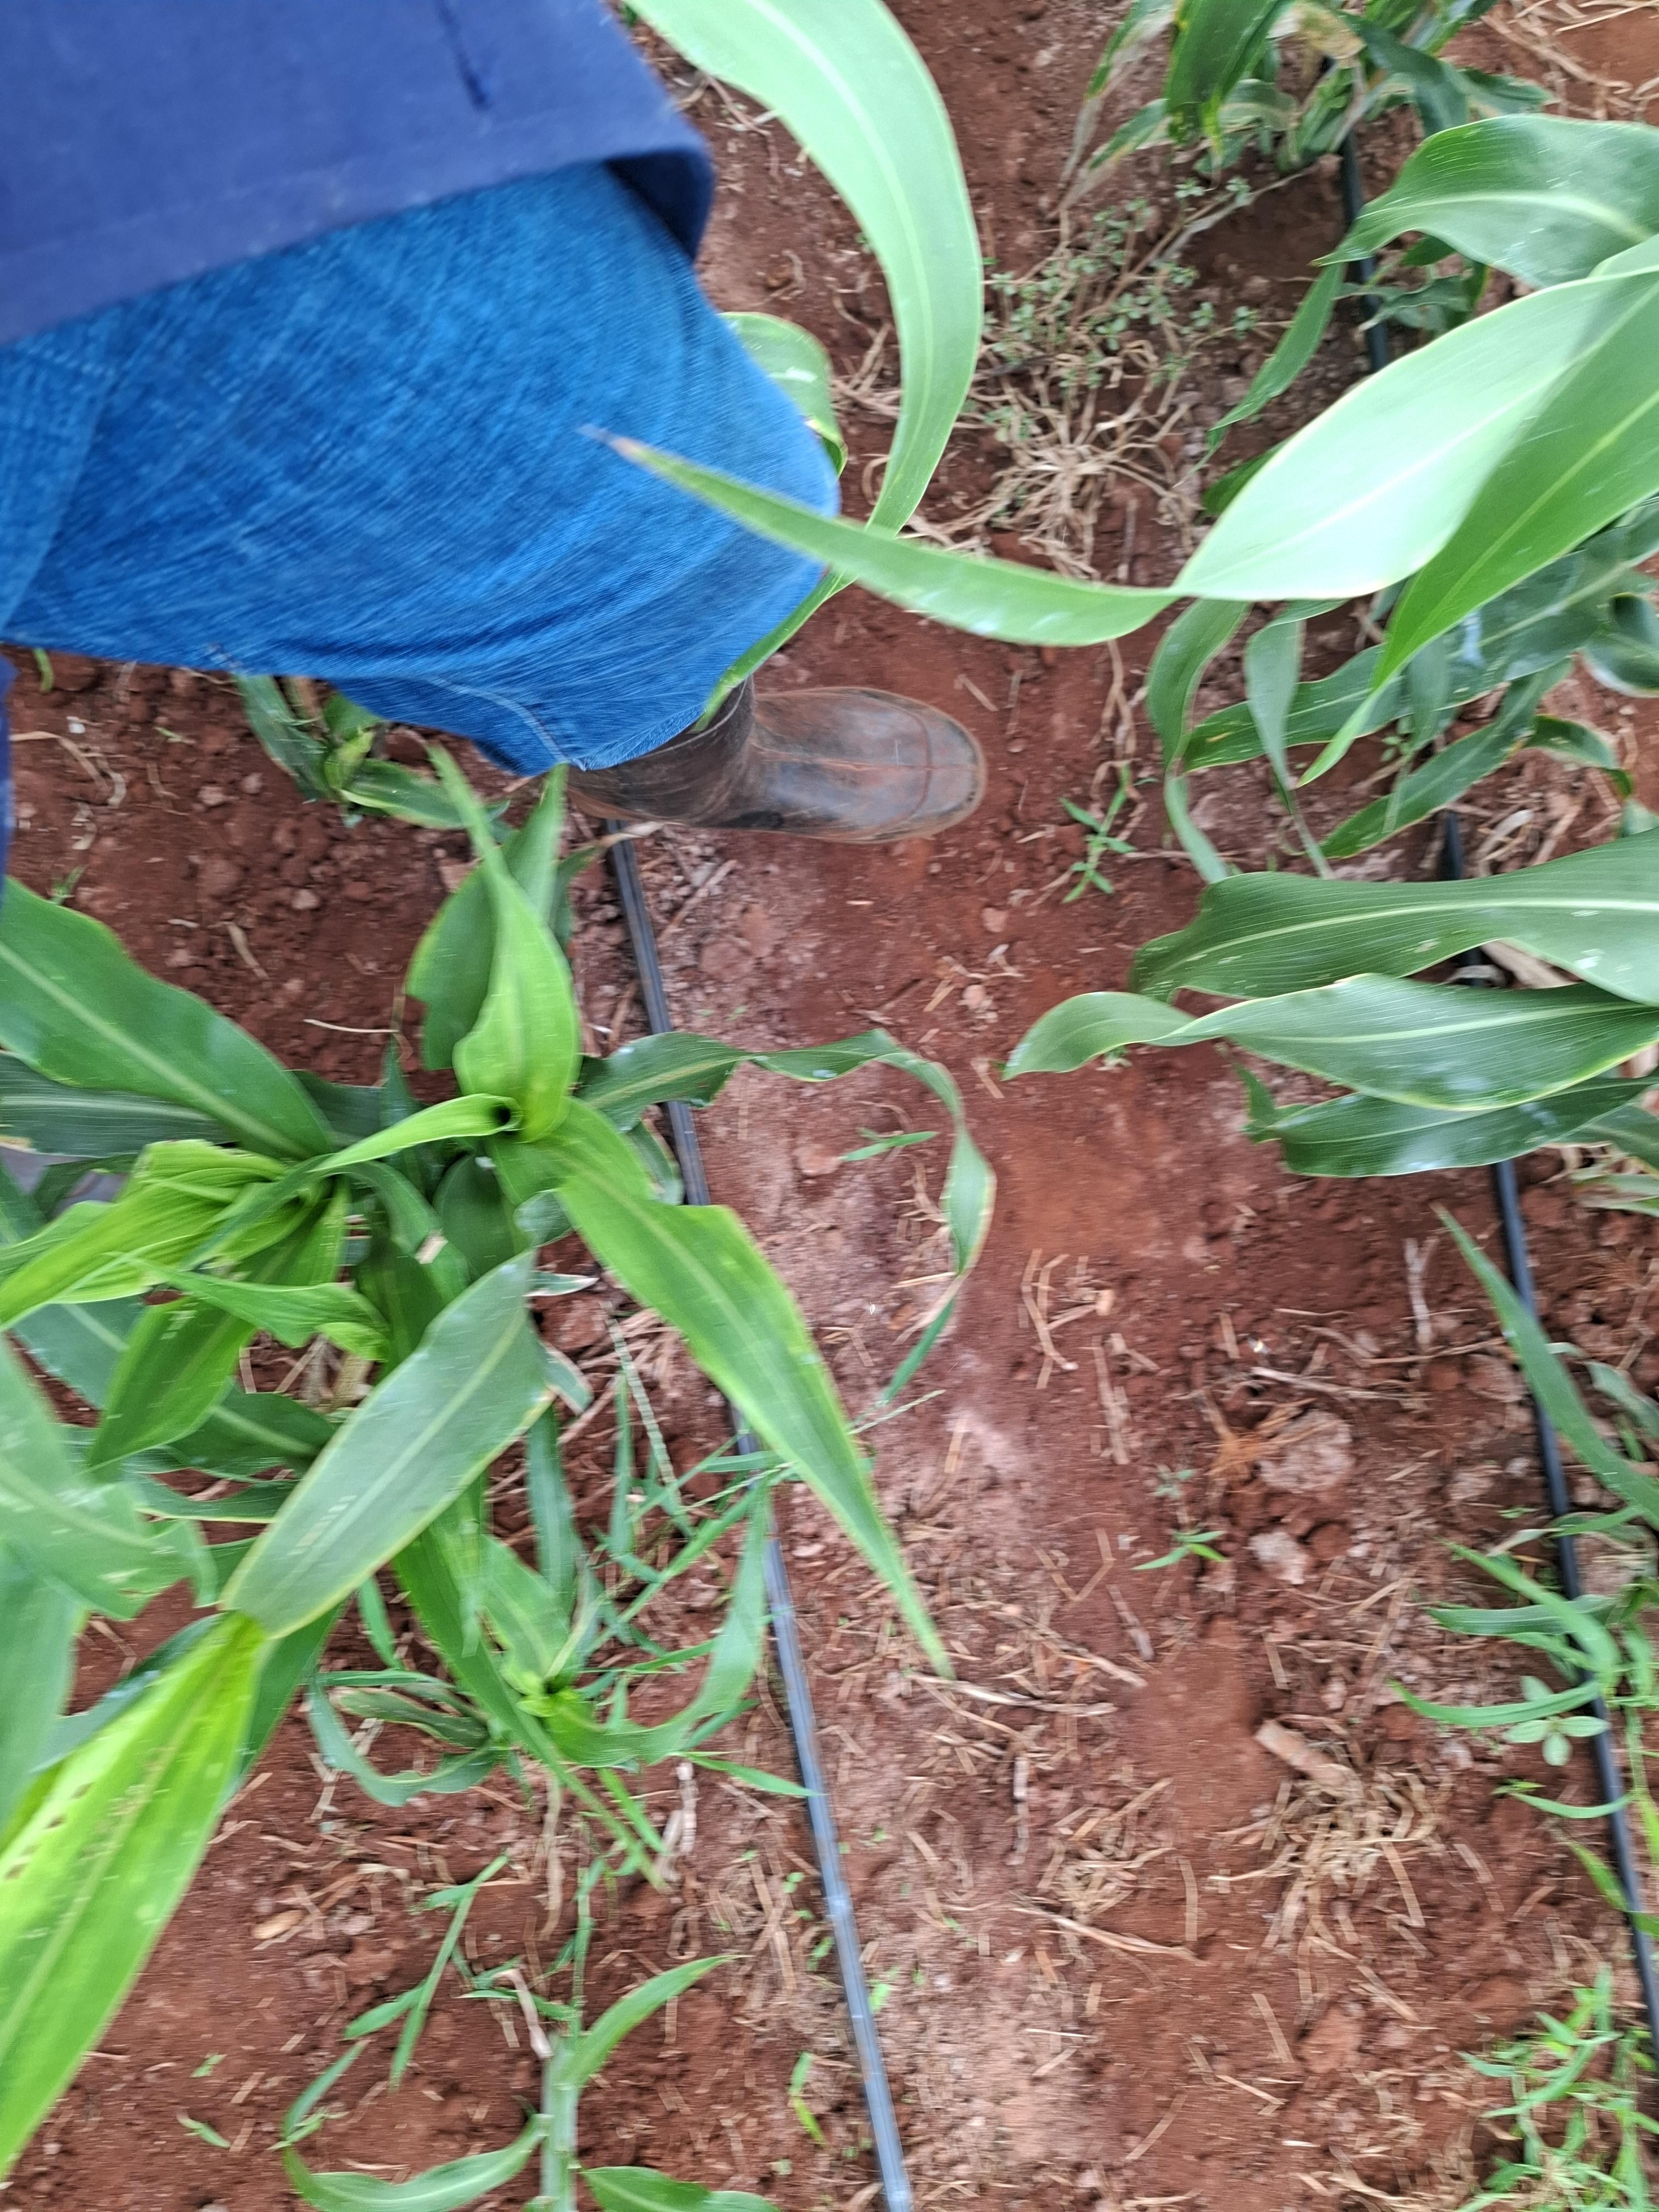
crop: sorghum
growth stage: flowering
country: Kenya
